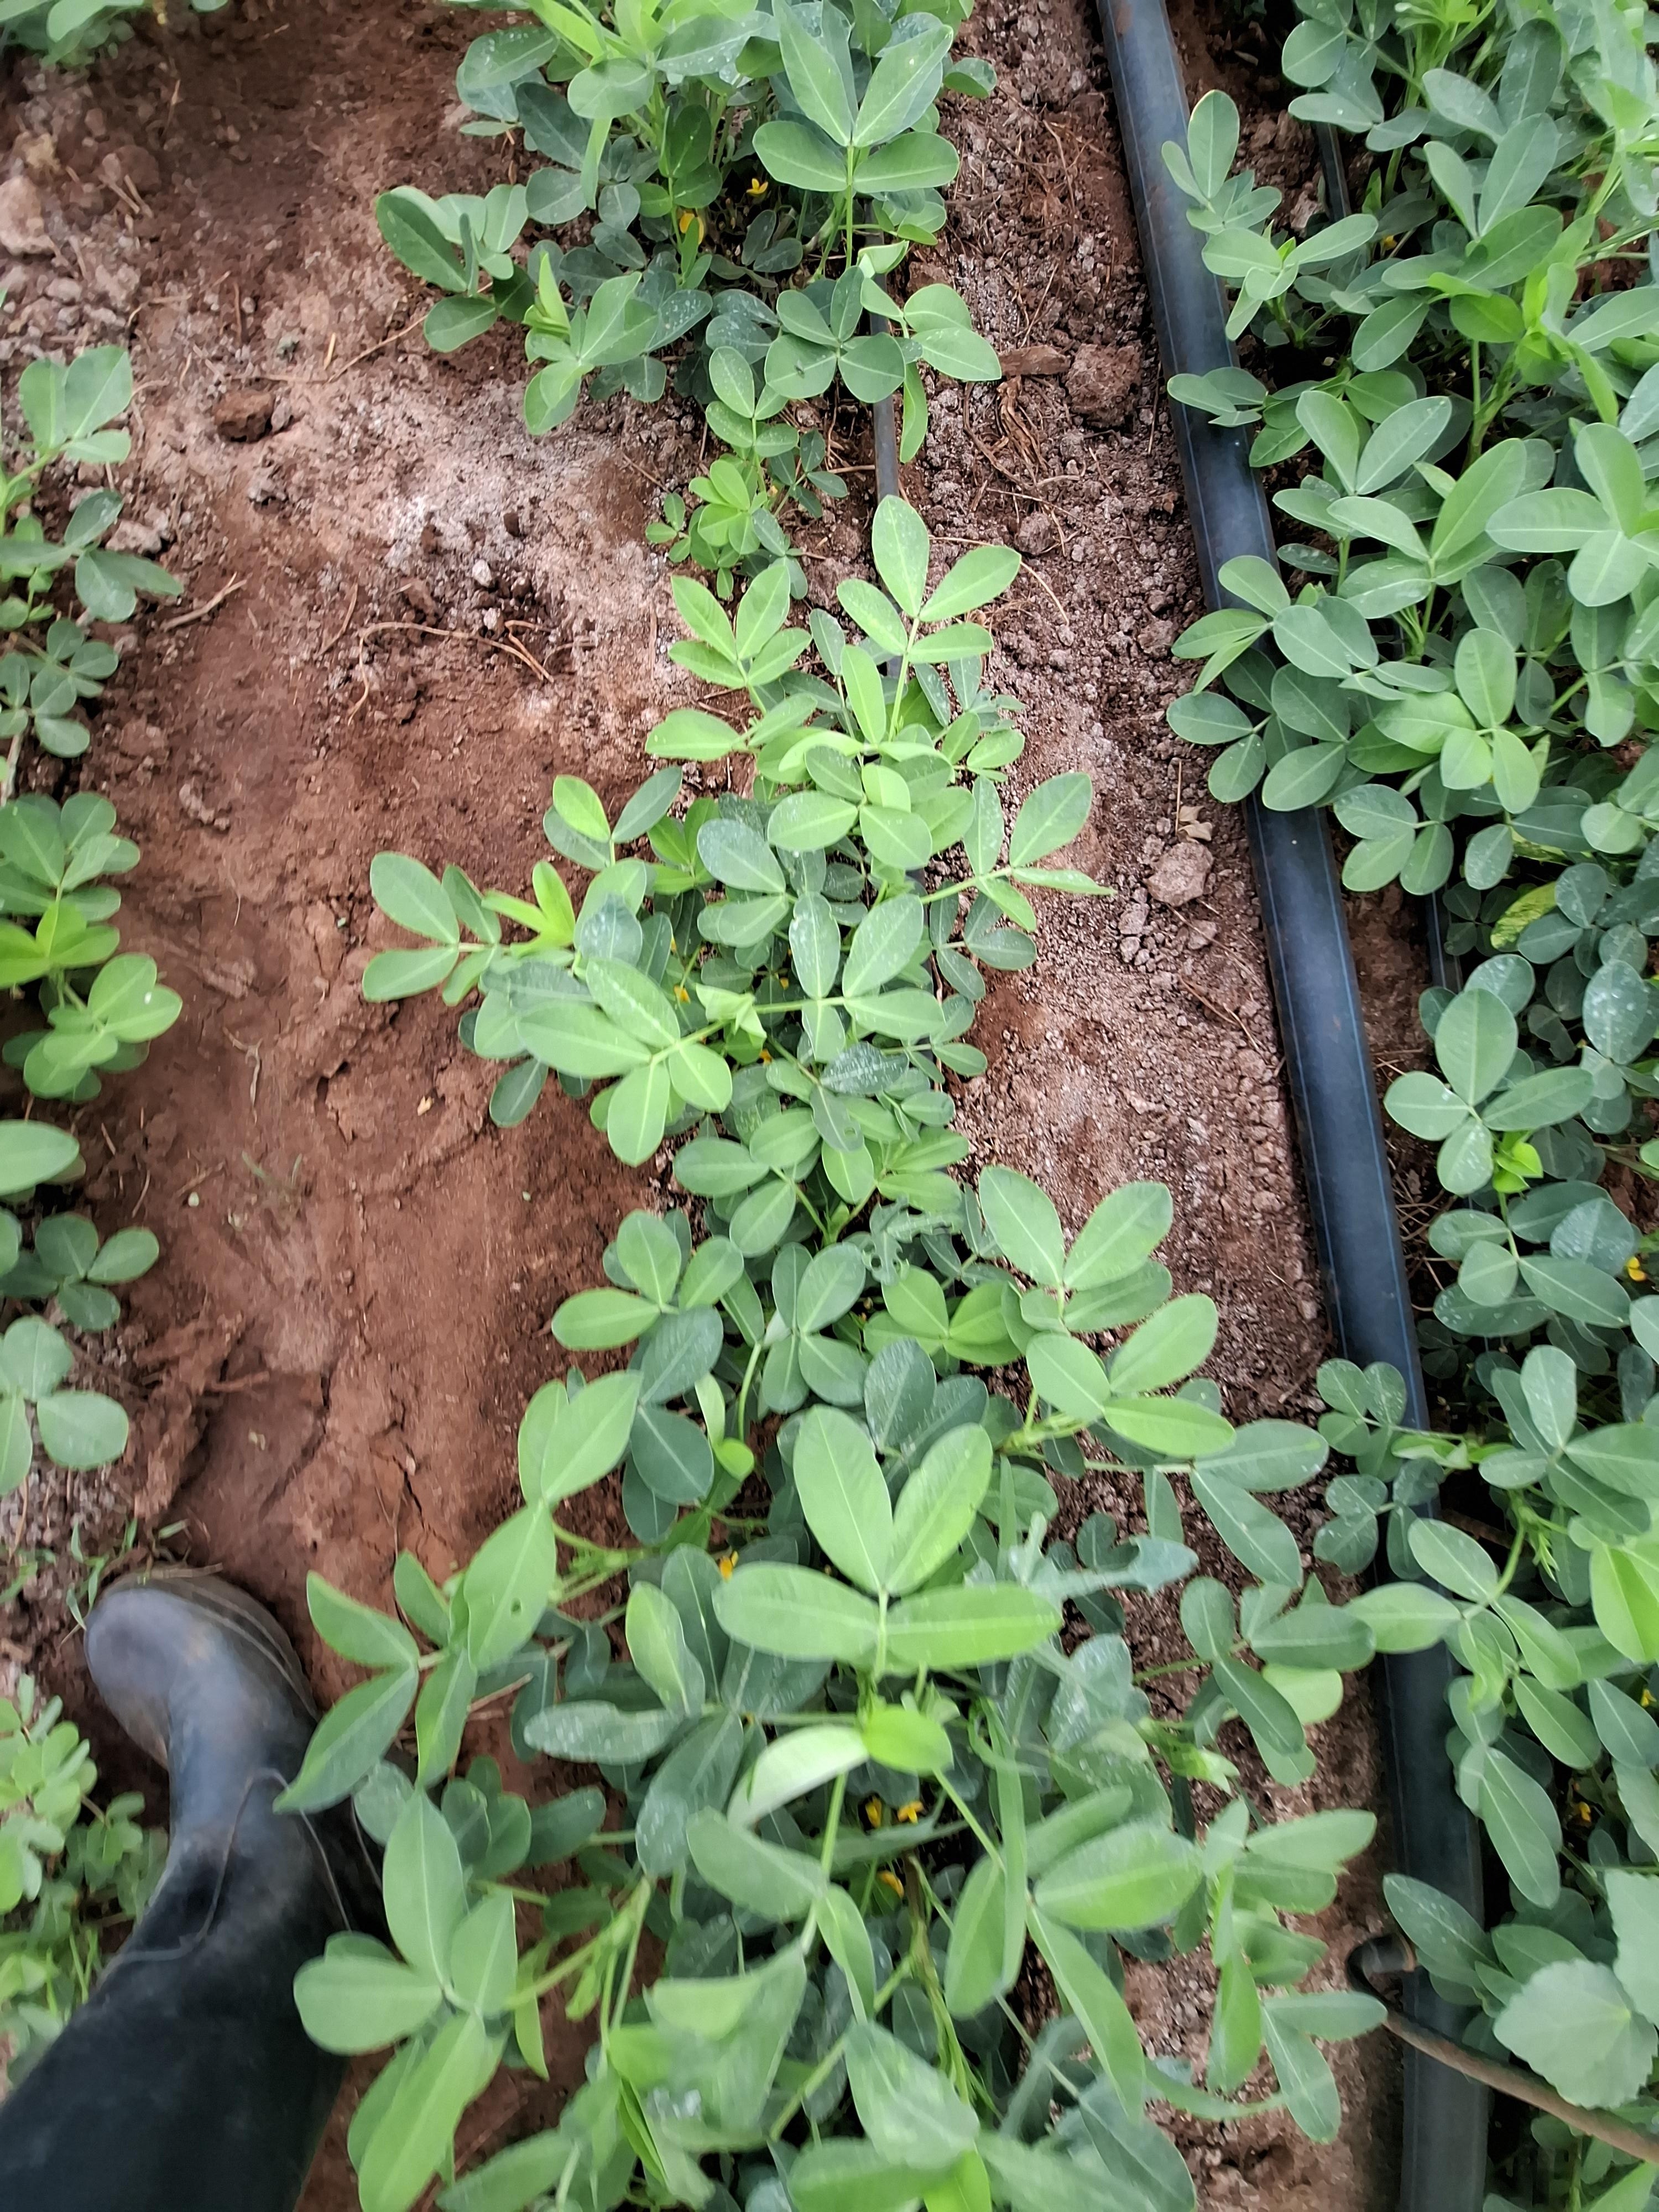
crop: groundnut
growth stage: flowering
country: Kenya
